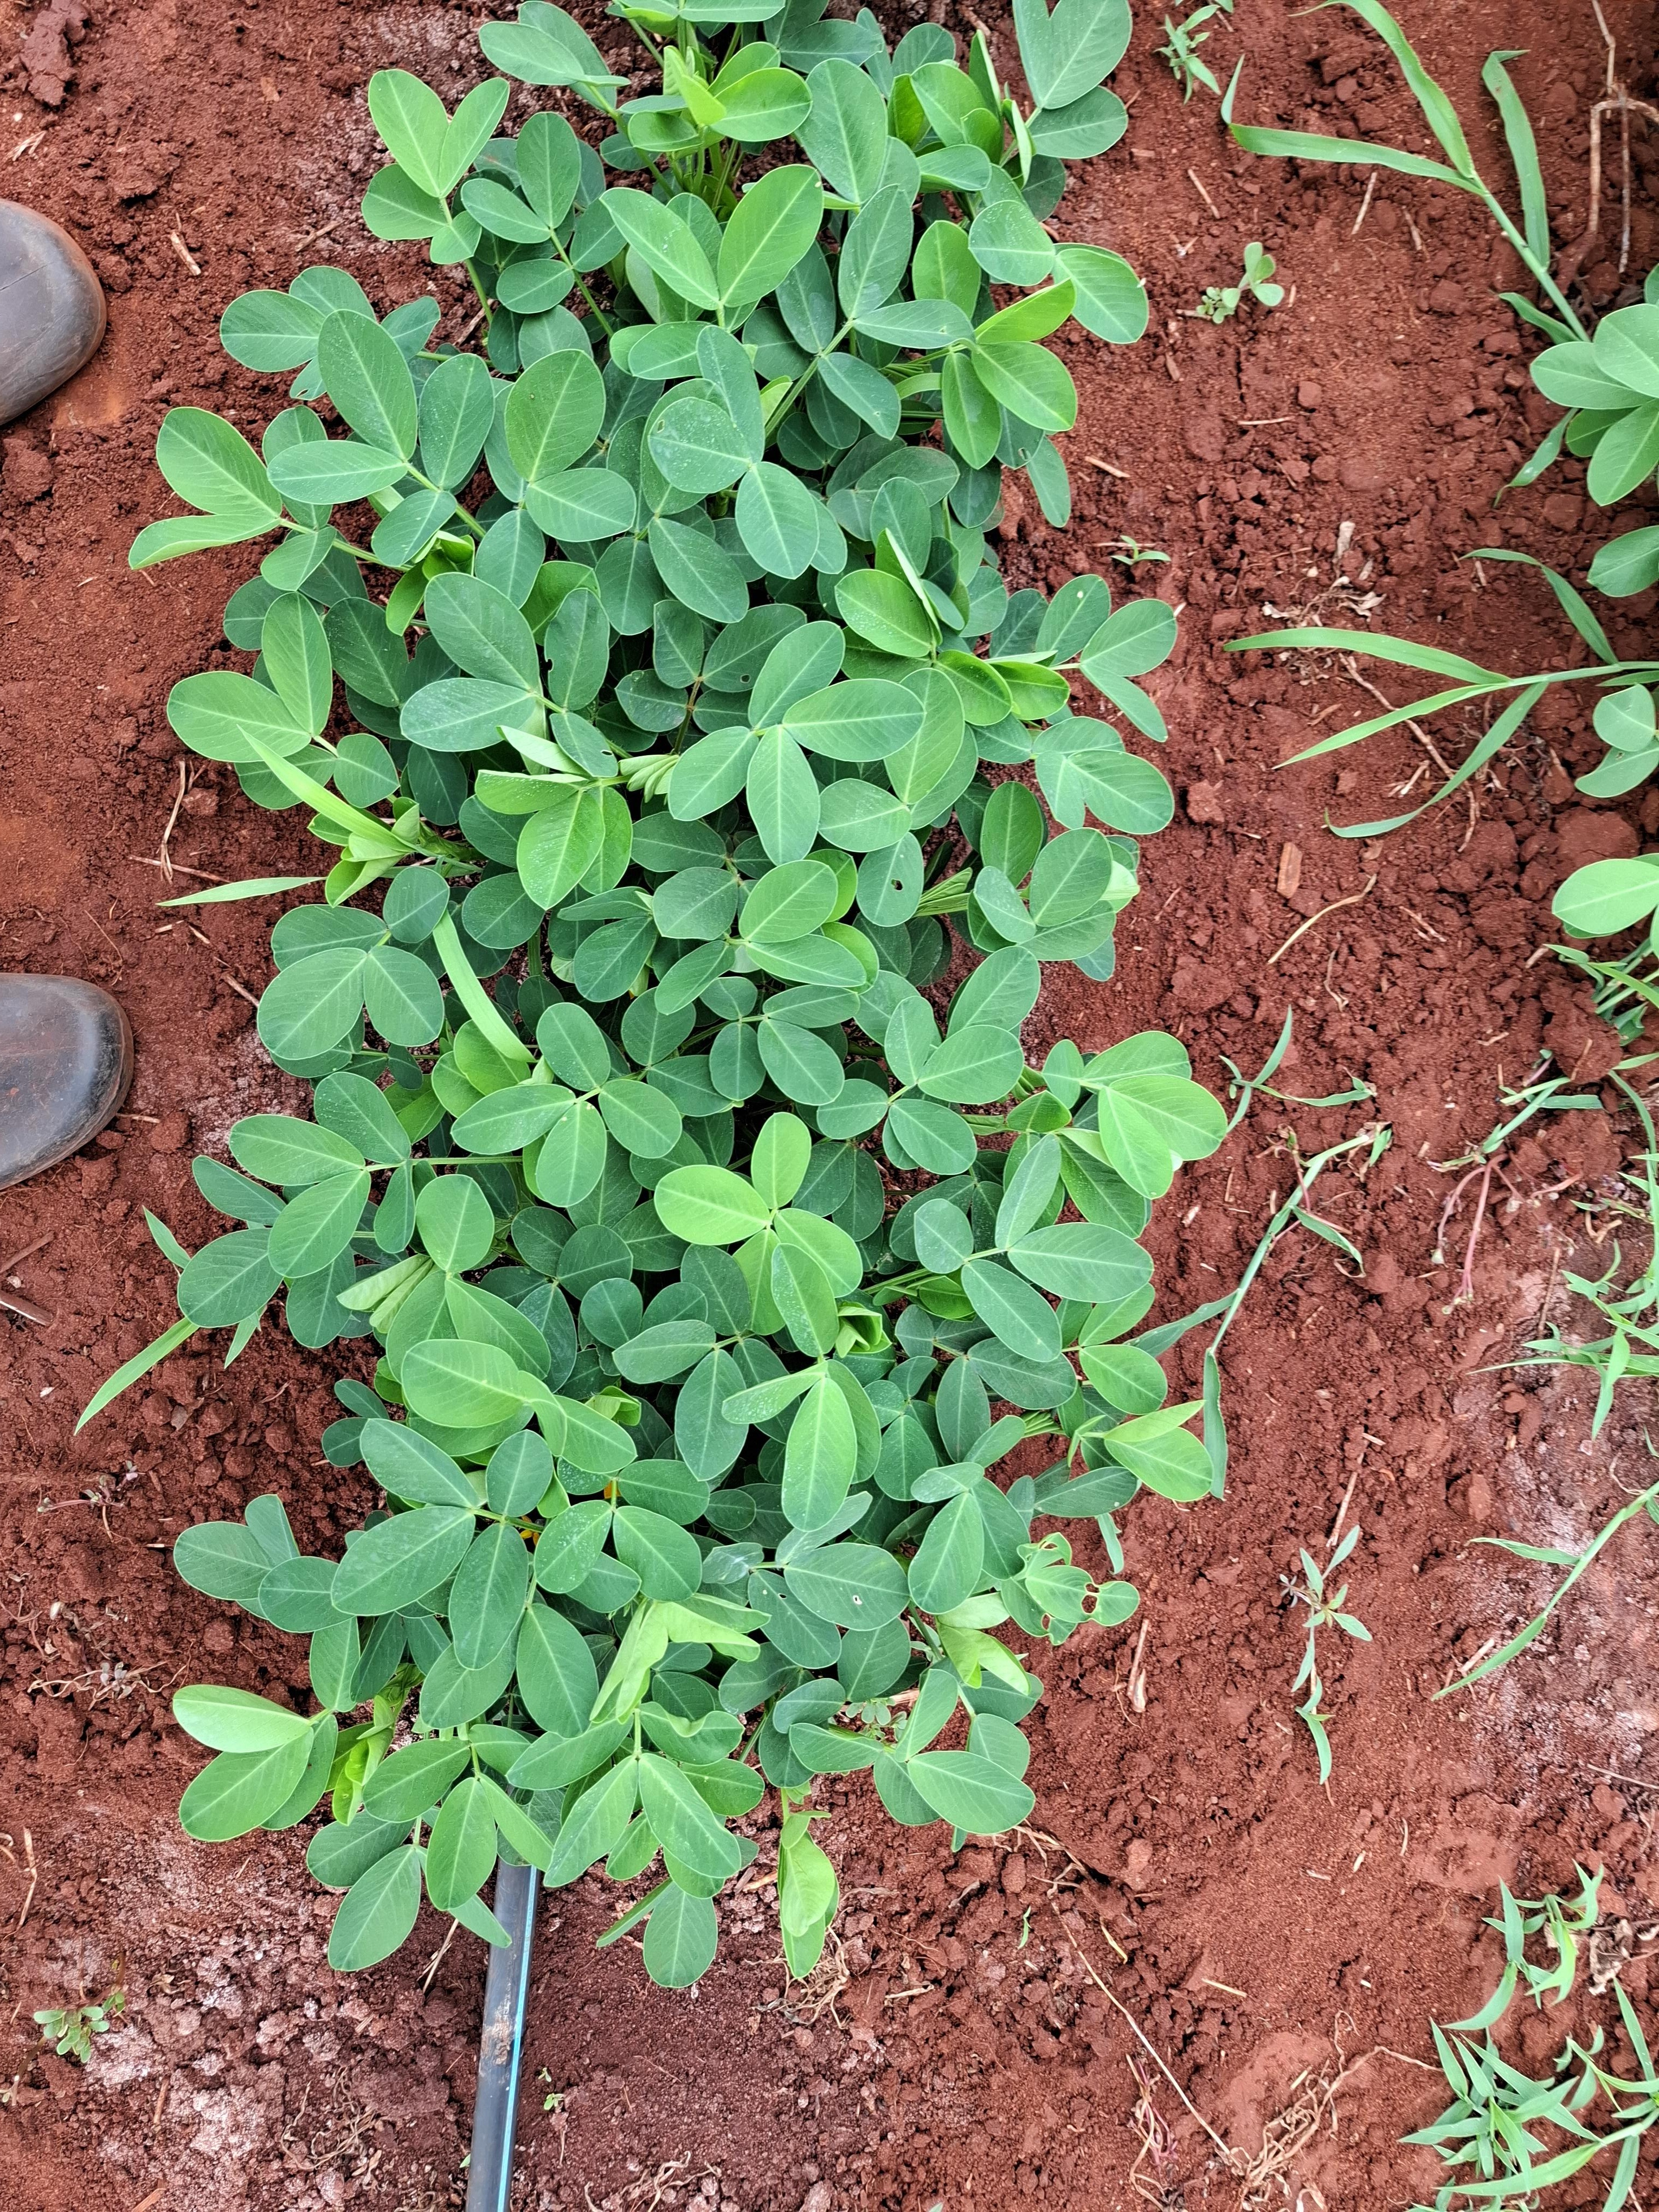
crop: groundnut
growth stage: flowering
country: Kenya
